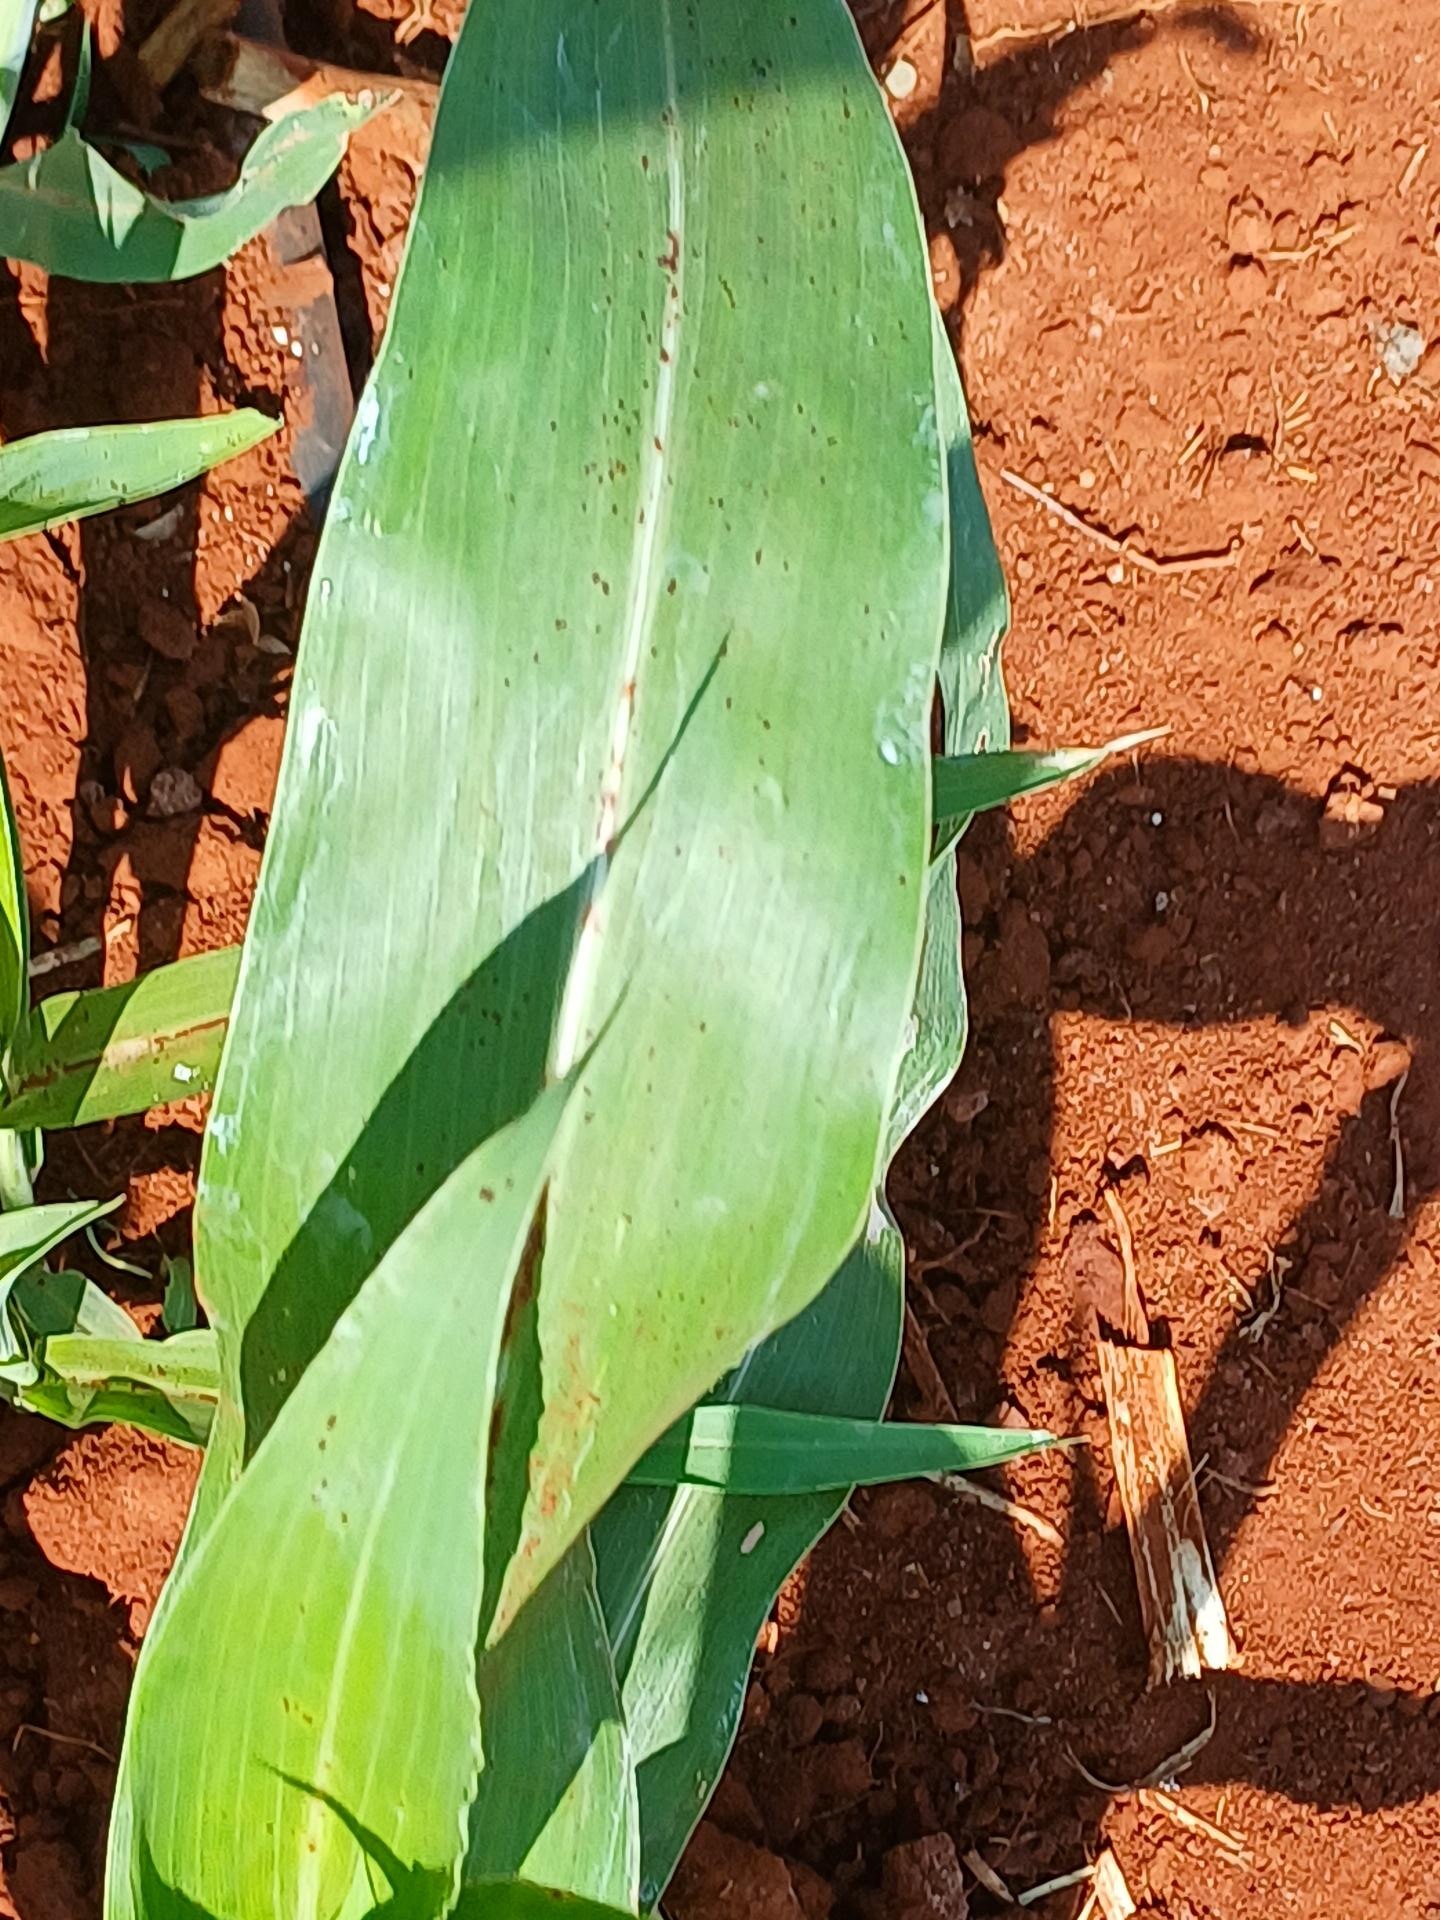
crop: sorghum
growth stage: vegetative
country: Kenya
